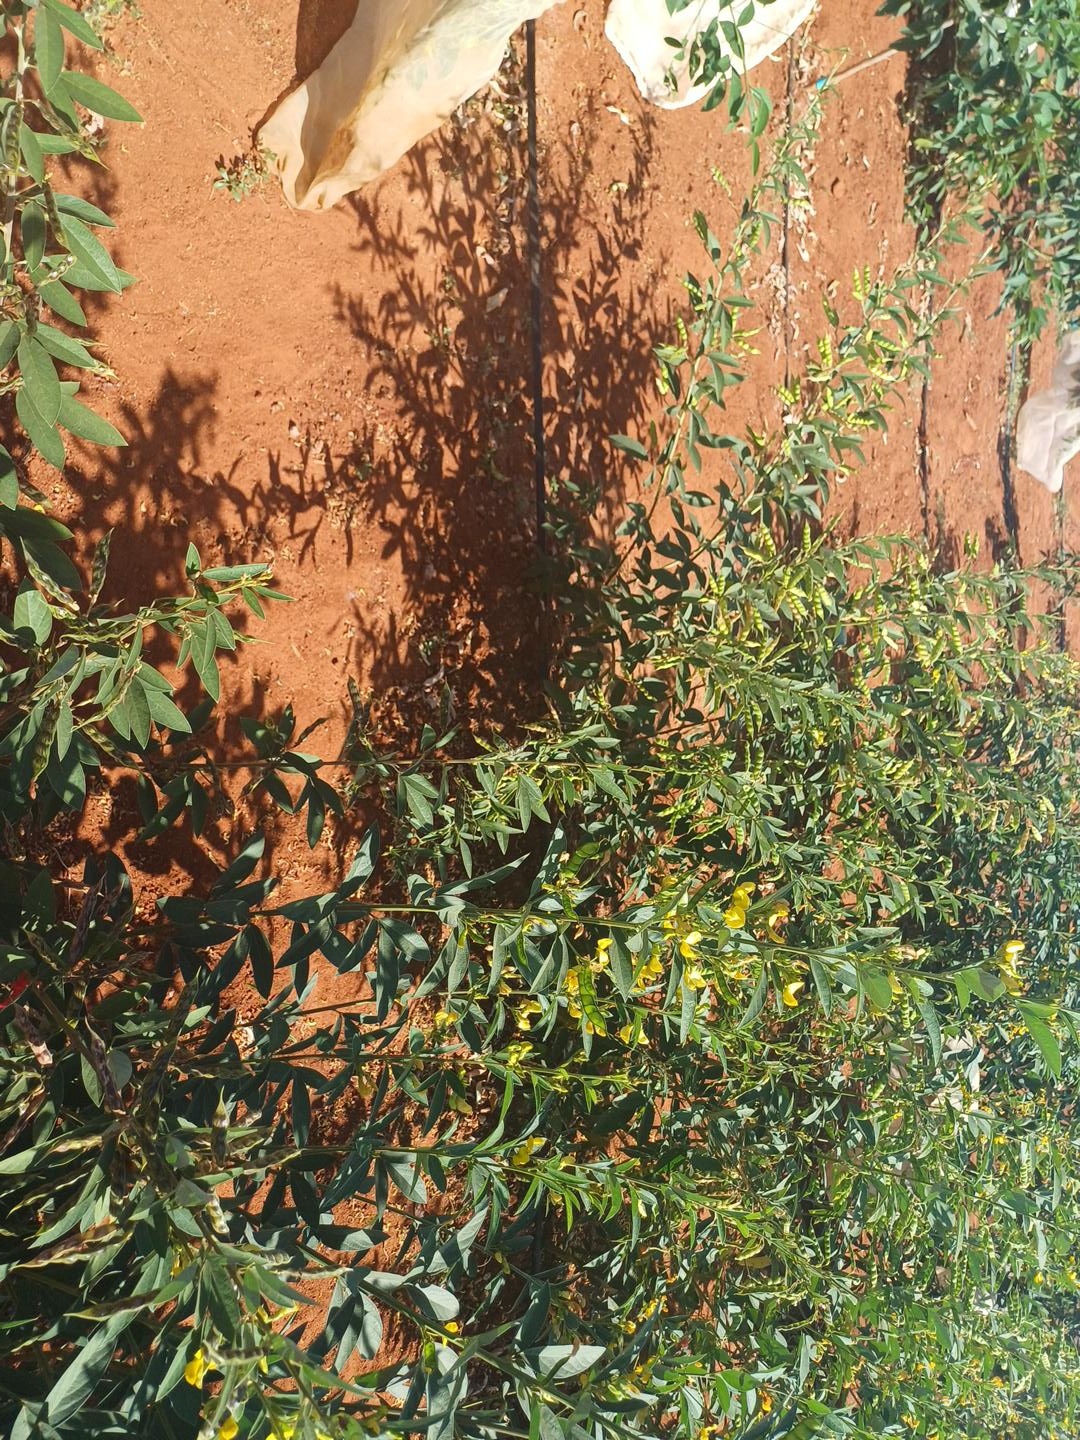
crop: pigeonpea
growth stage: development pod
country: Kenya
